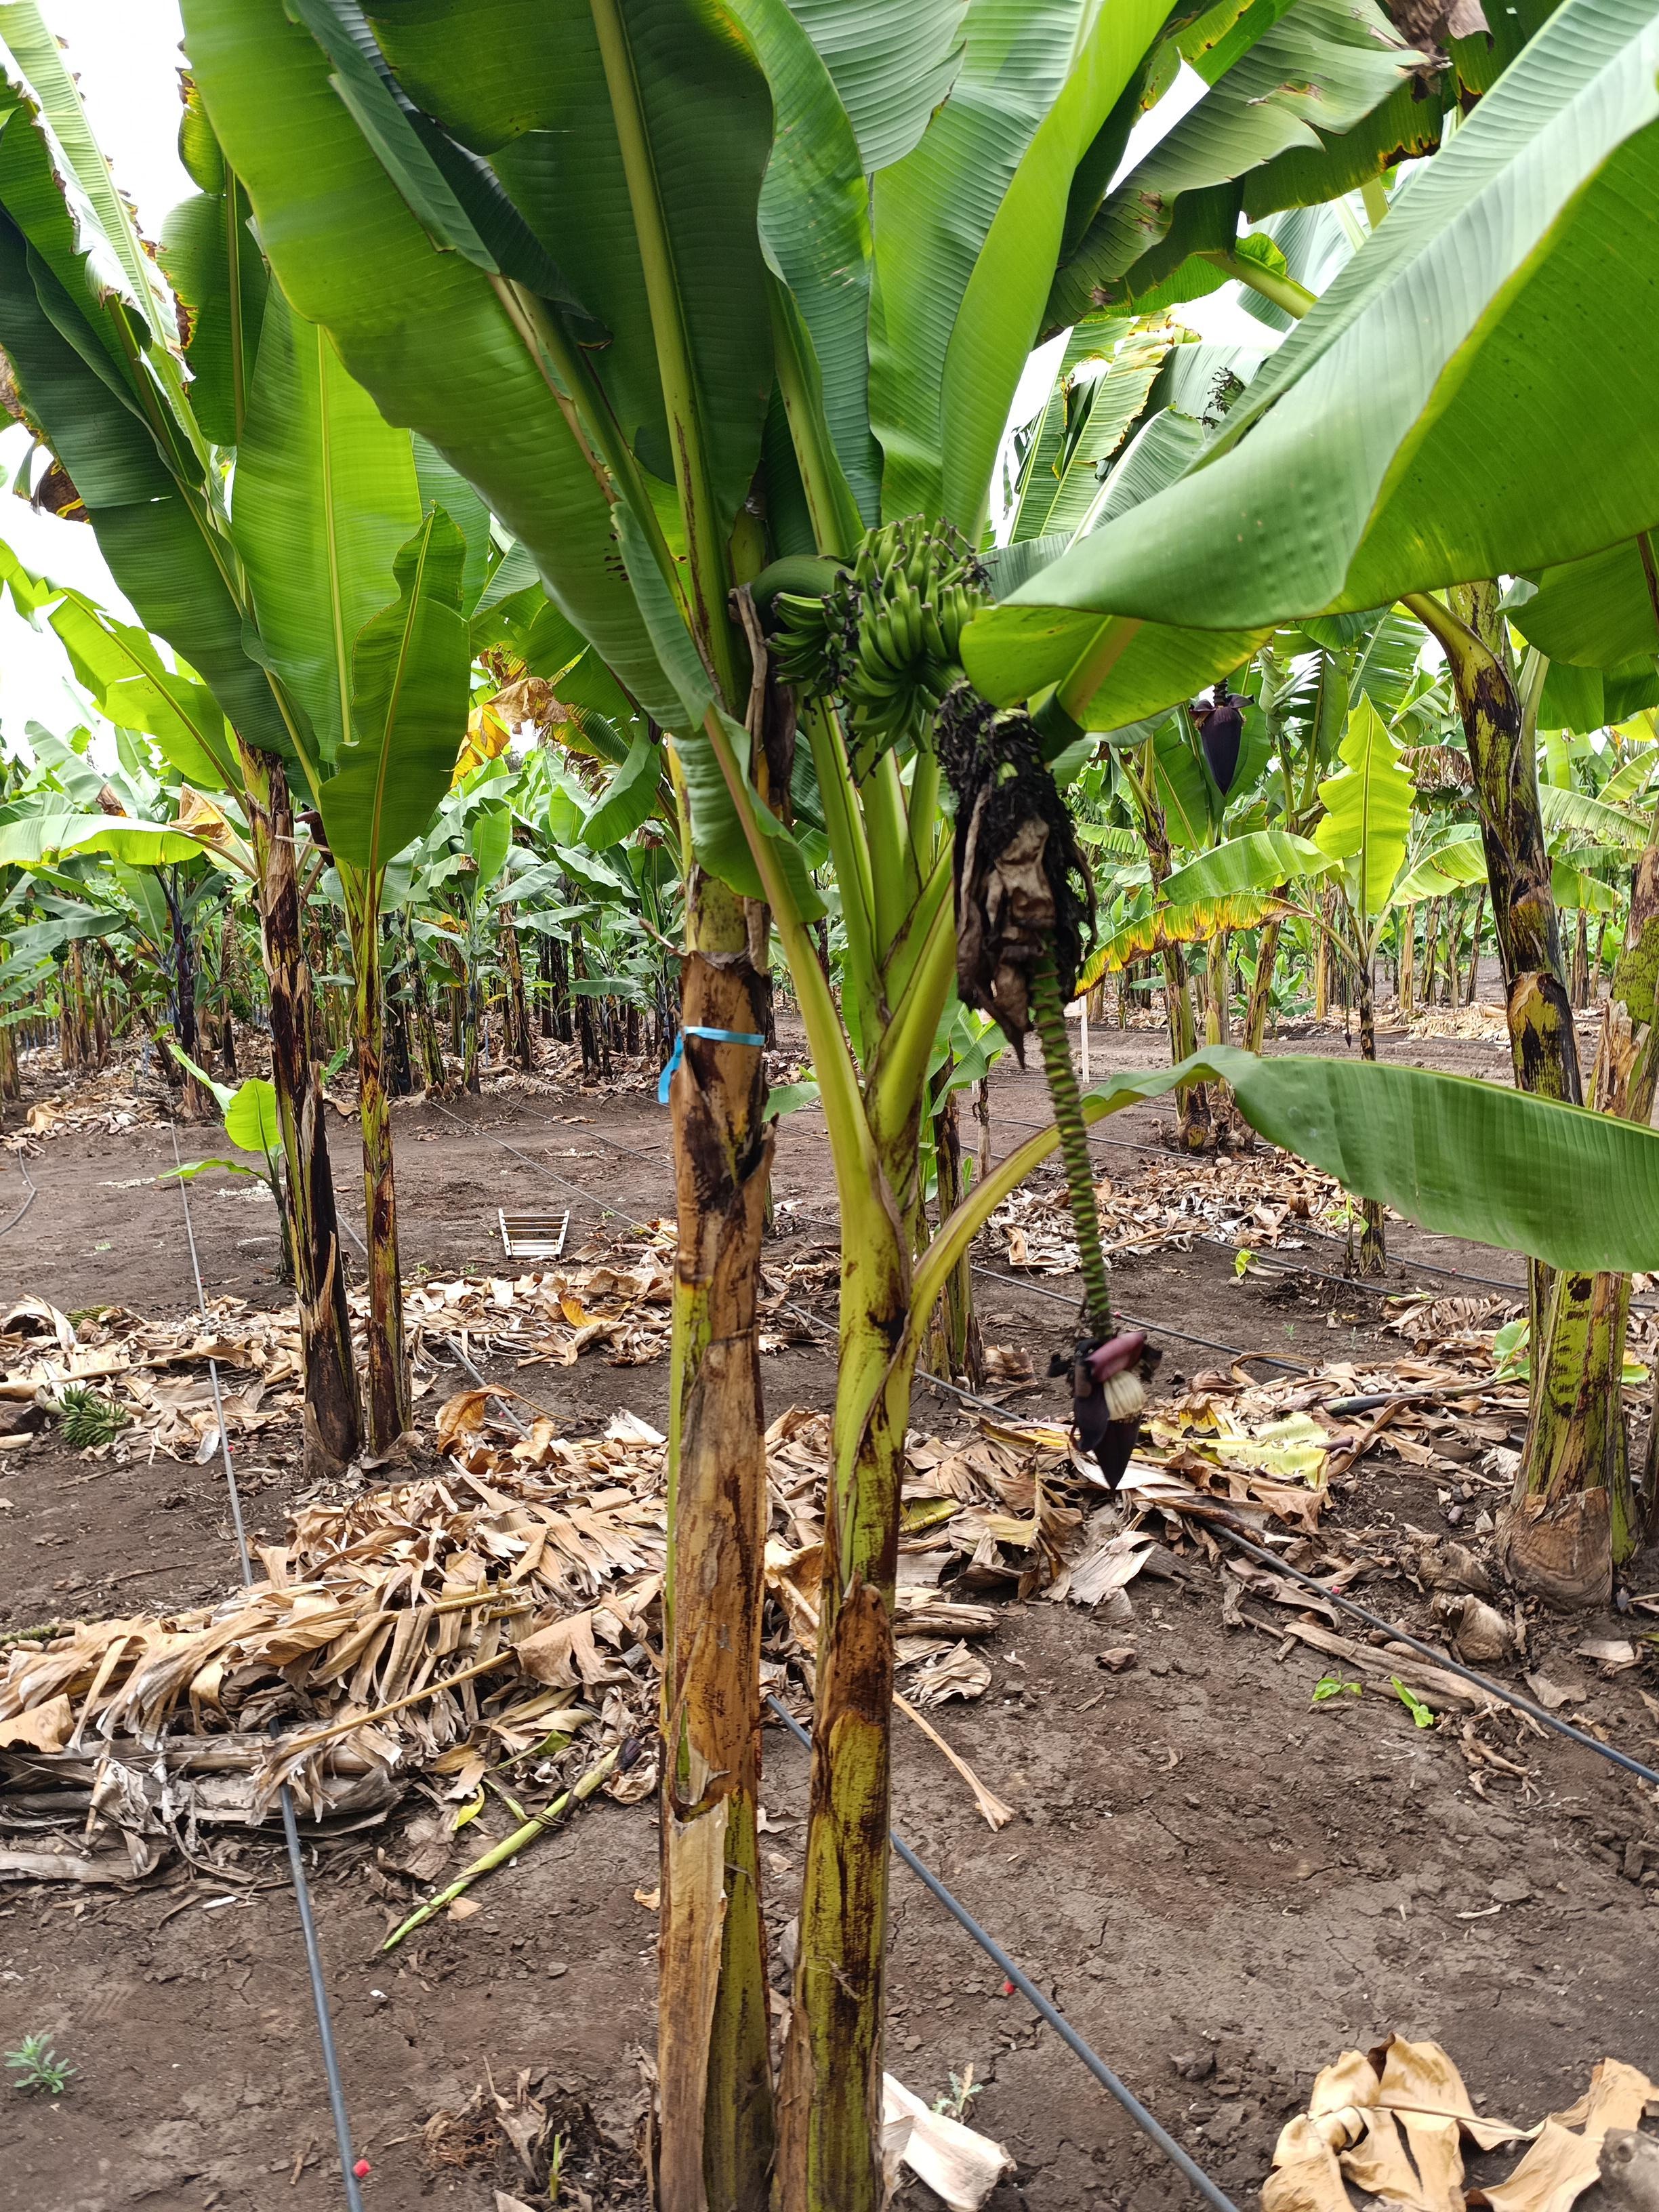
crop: banana
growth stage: development fruit
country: Tanzania
